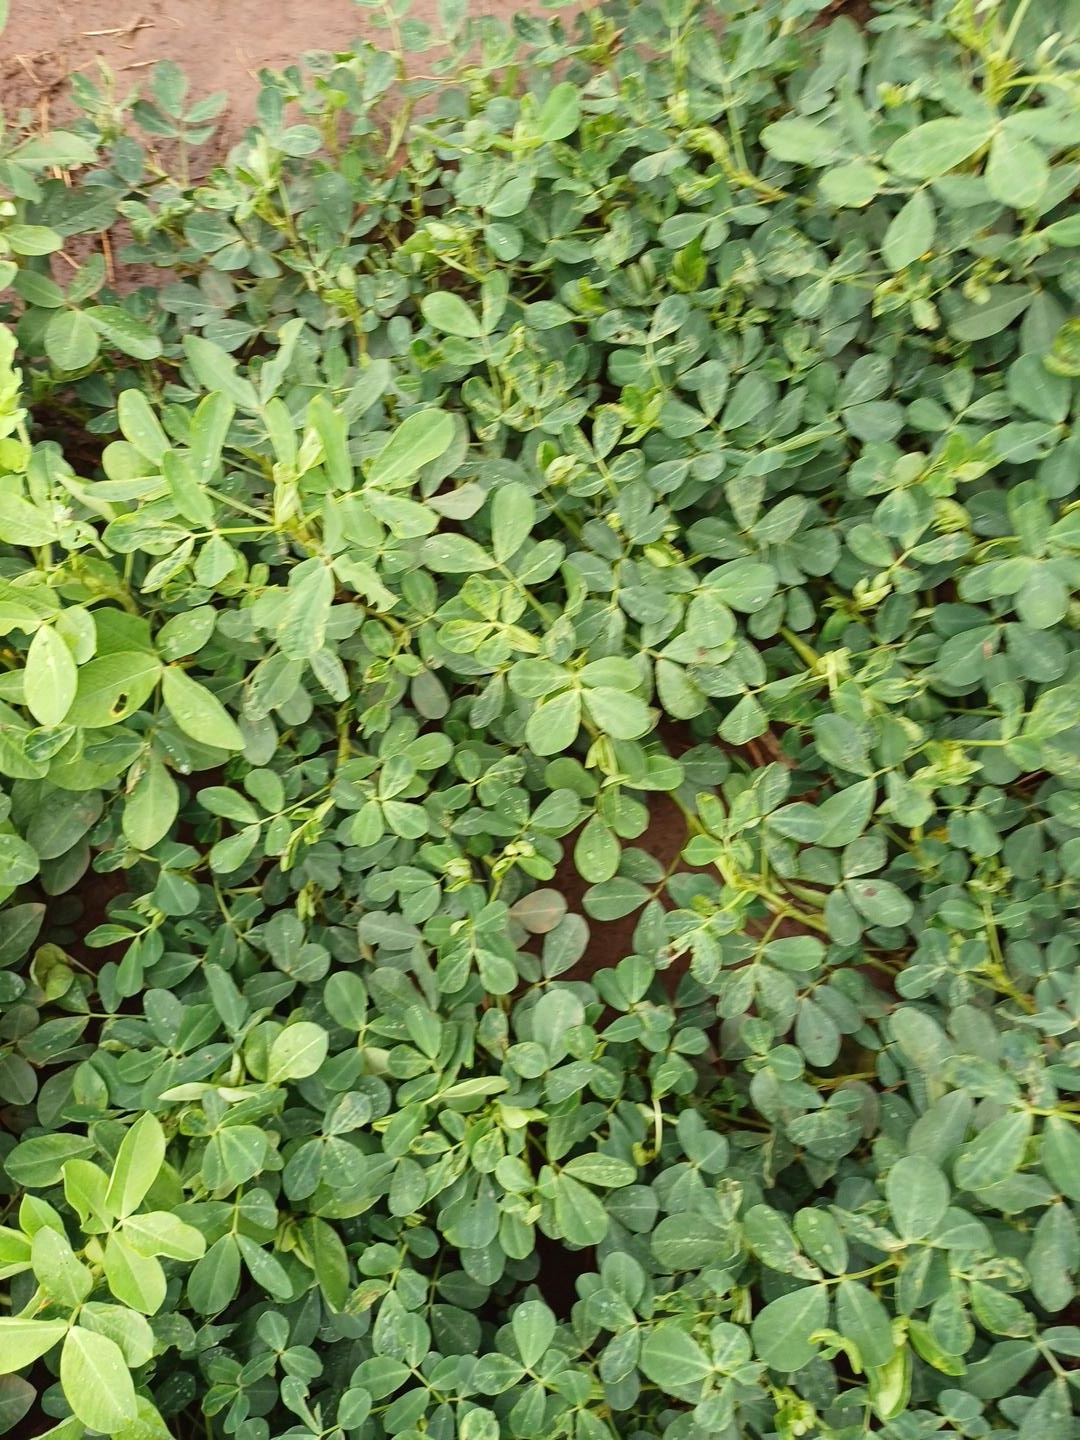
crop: groundnut
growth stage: pegging
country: Kenya
